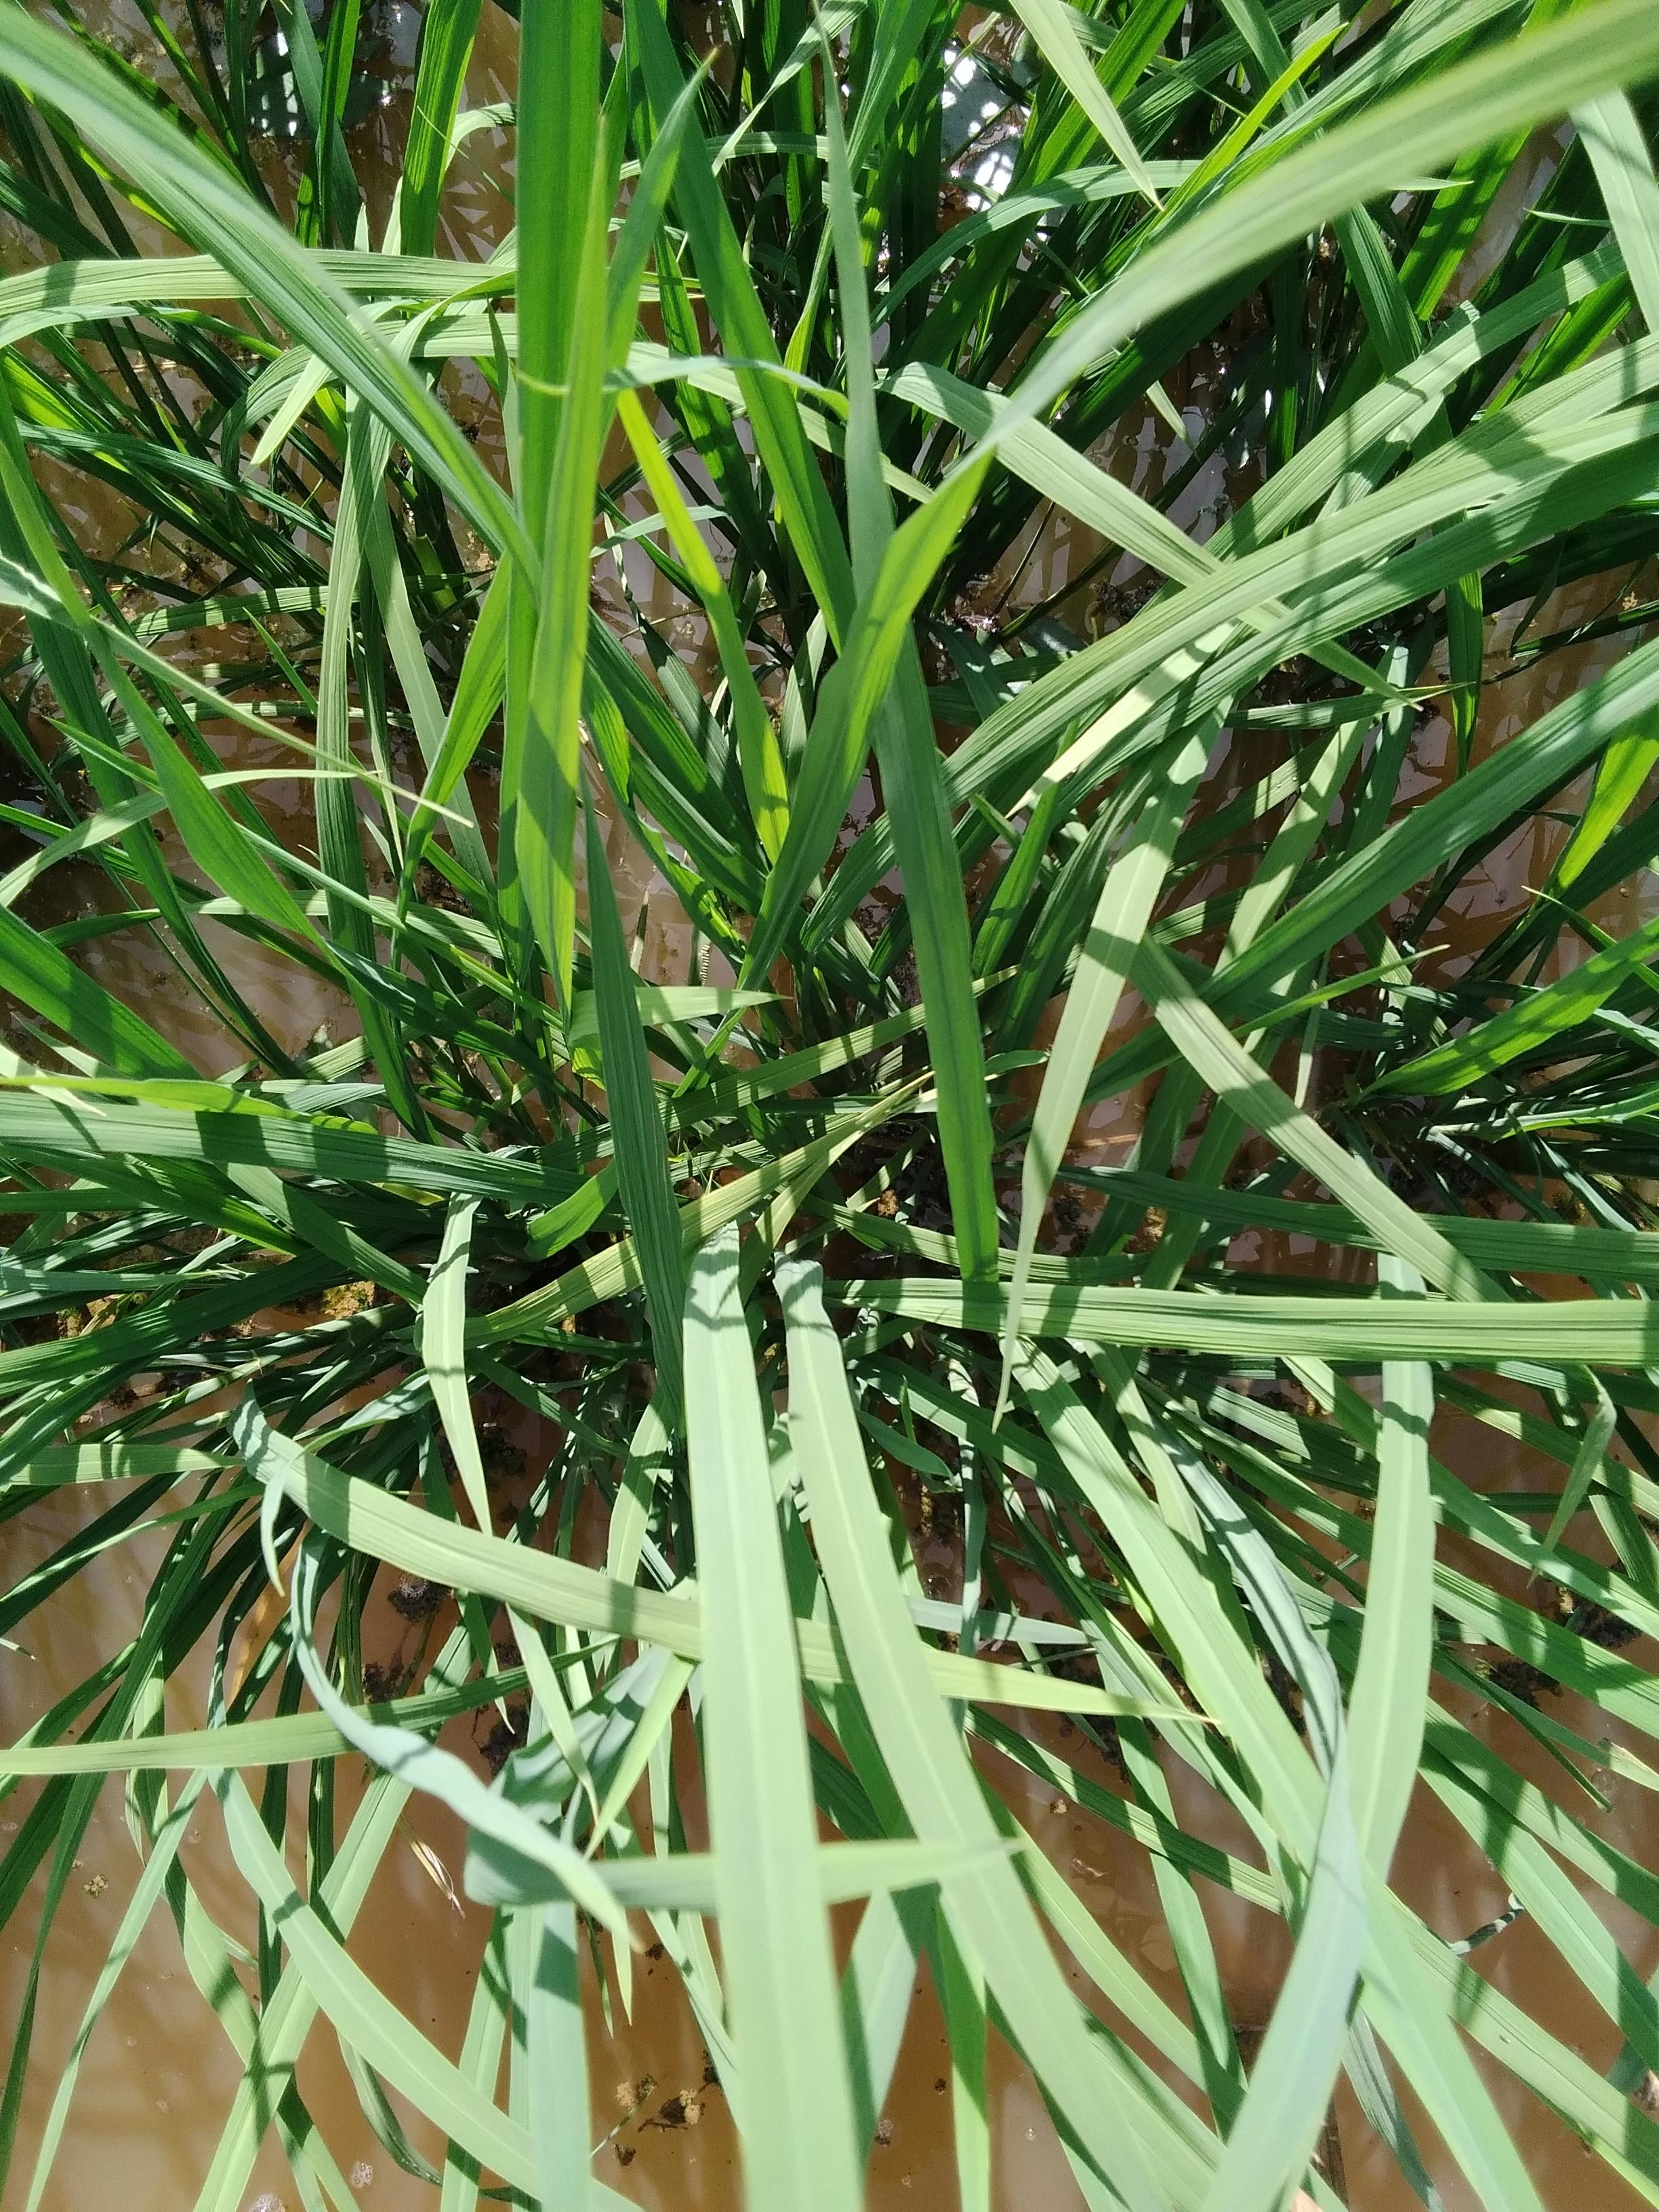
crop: rice
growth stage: elongation stem
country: Nigeria
